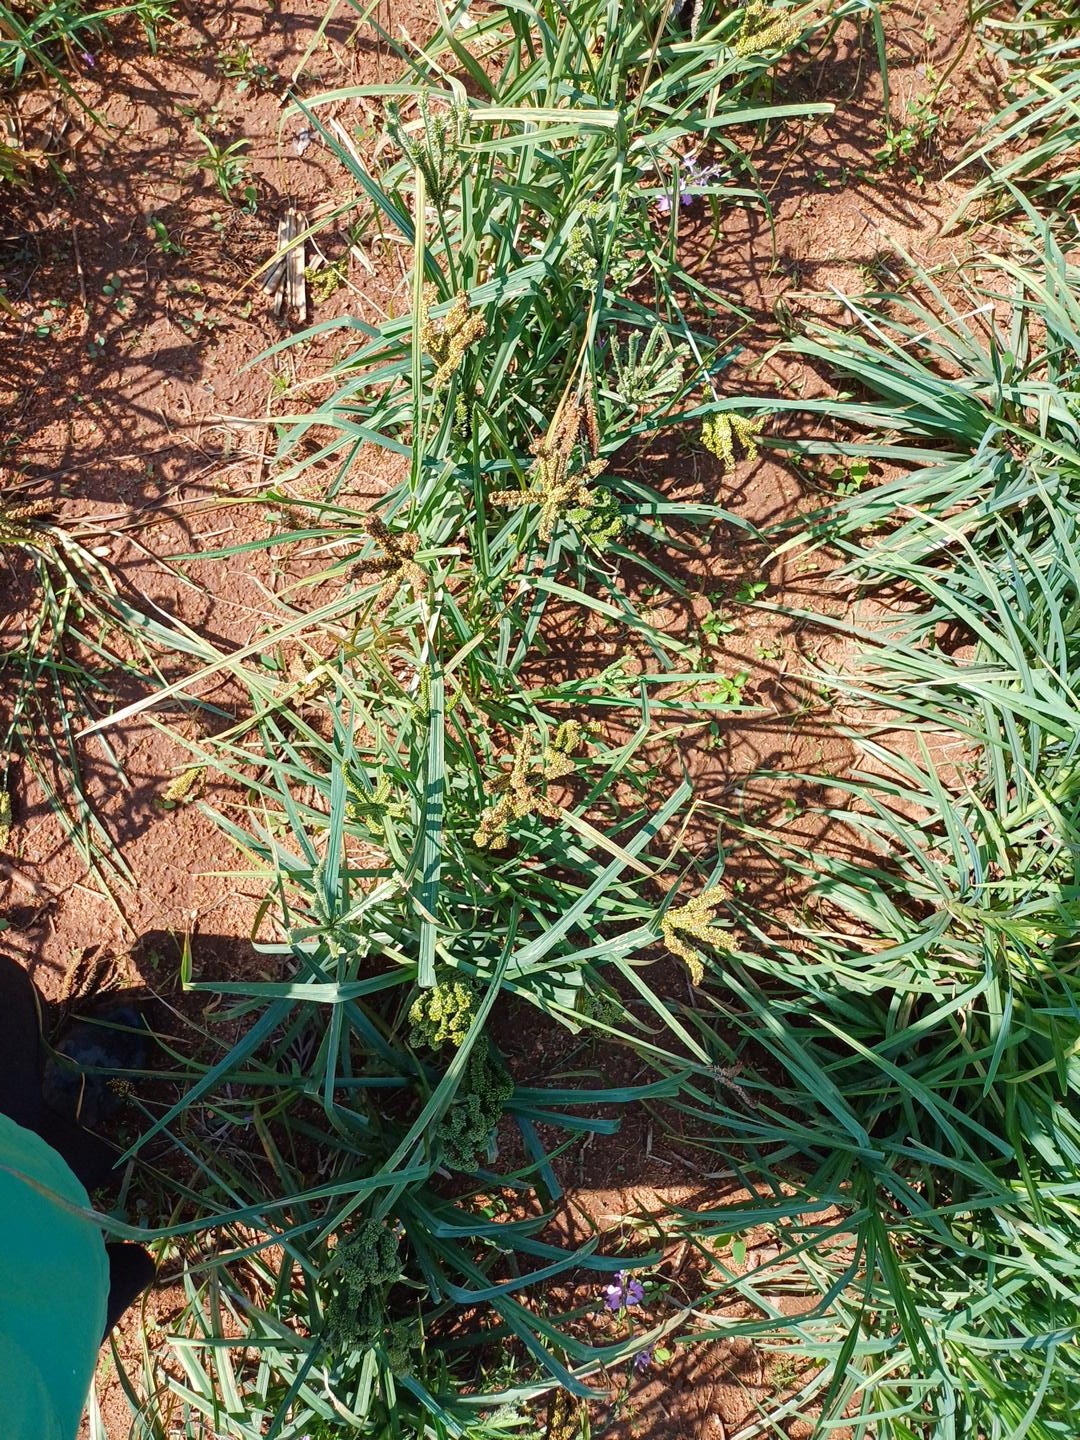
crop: finger millet
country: Kenya
